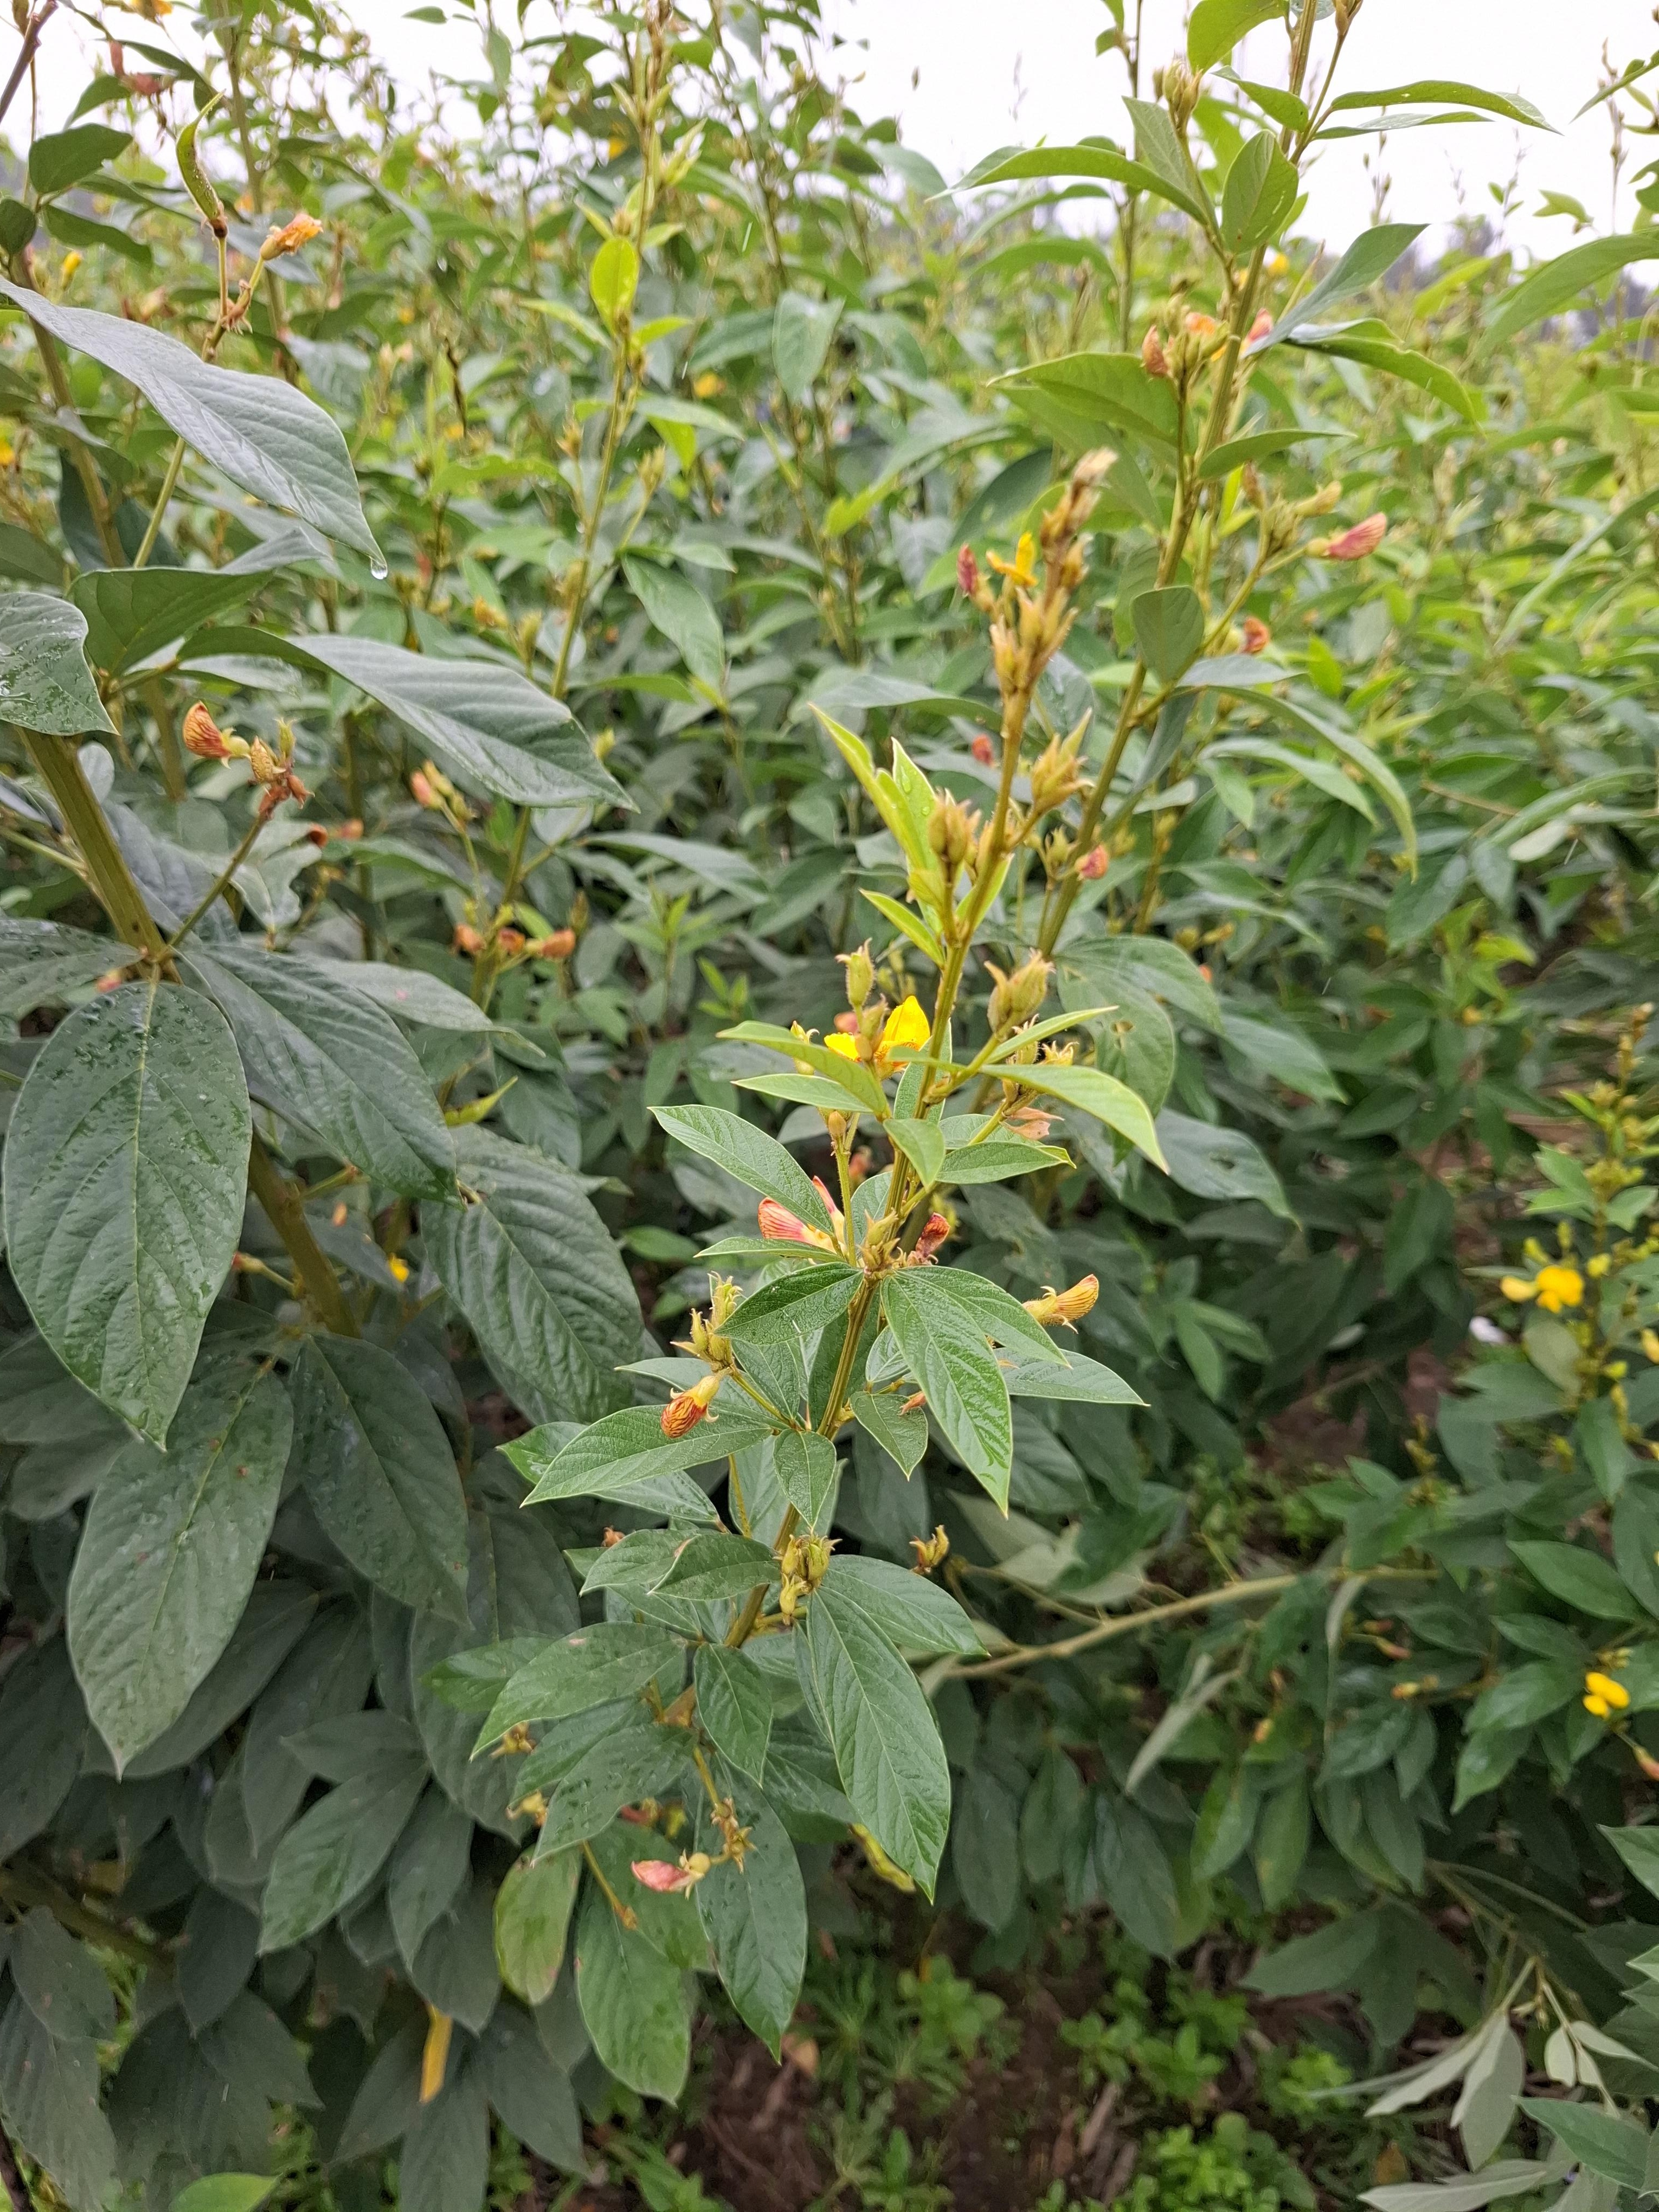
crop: sorghum
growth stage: harvest maturity
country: Tanzania
